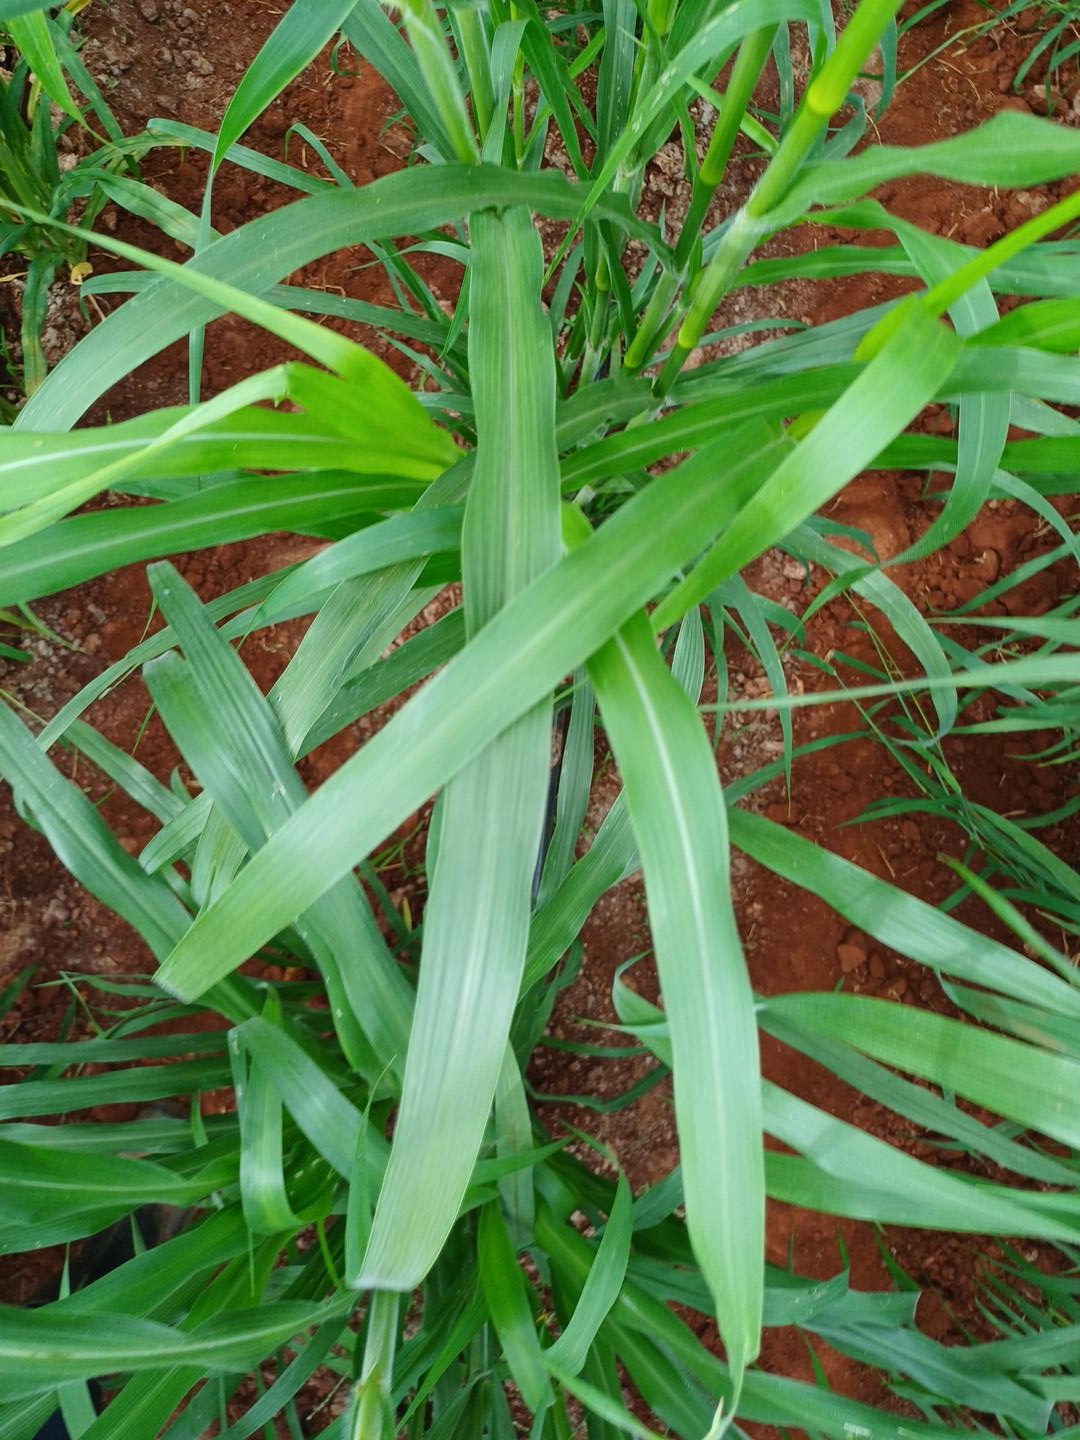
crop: pearl millet
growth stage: flowering
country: Kenya
